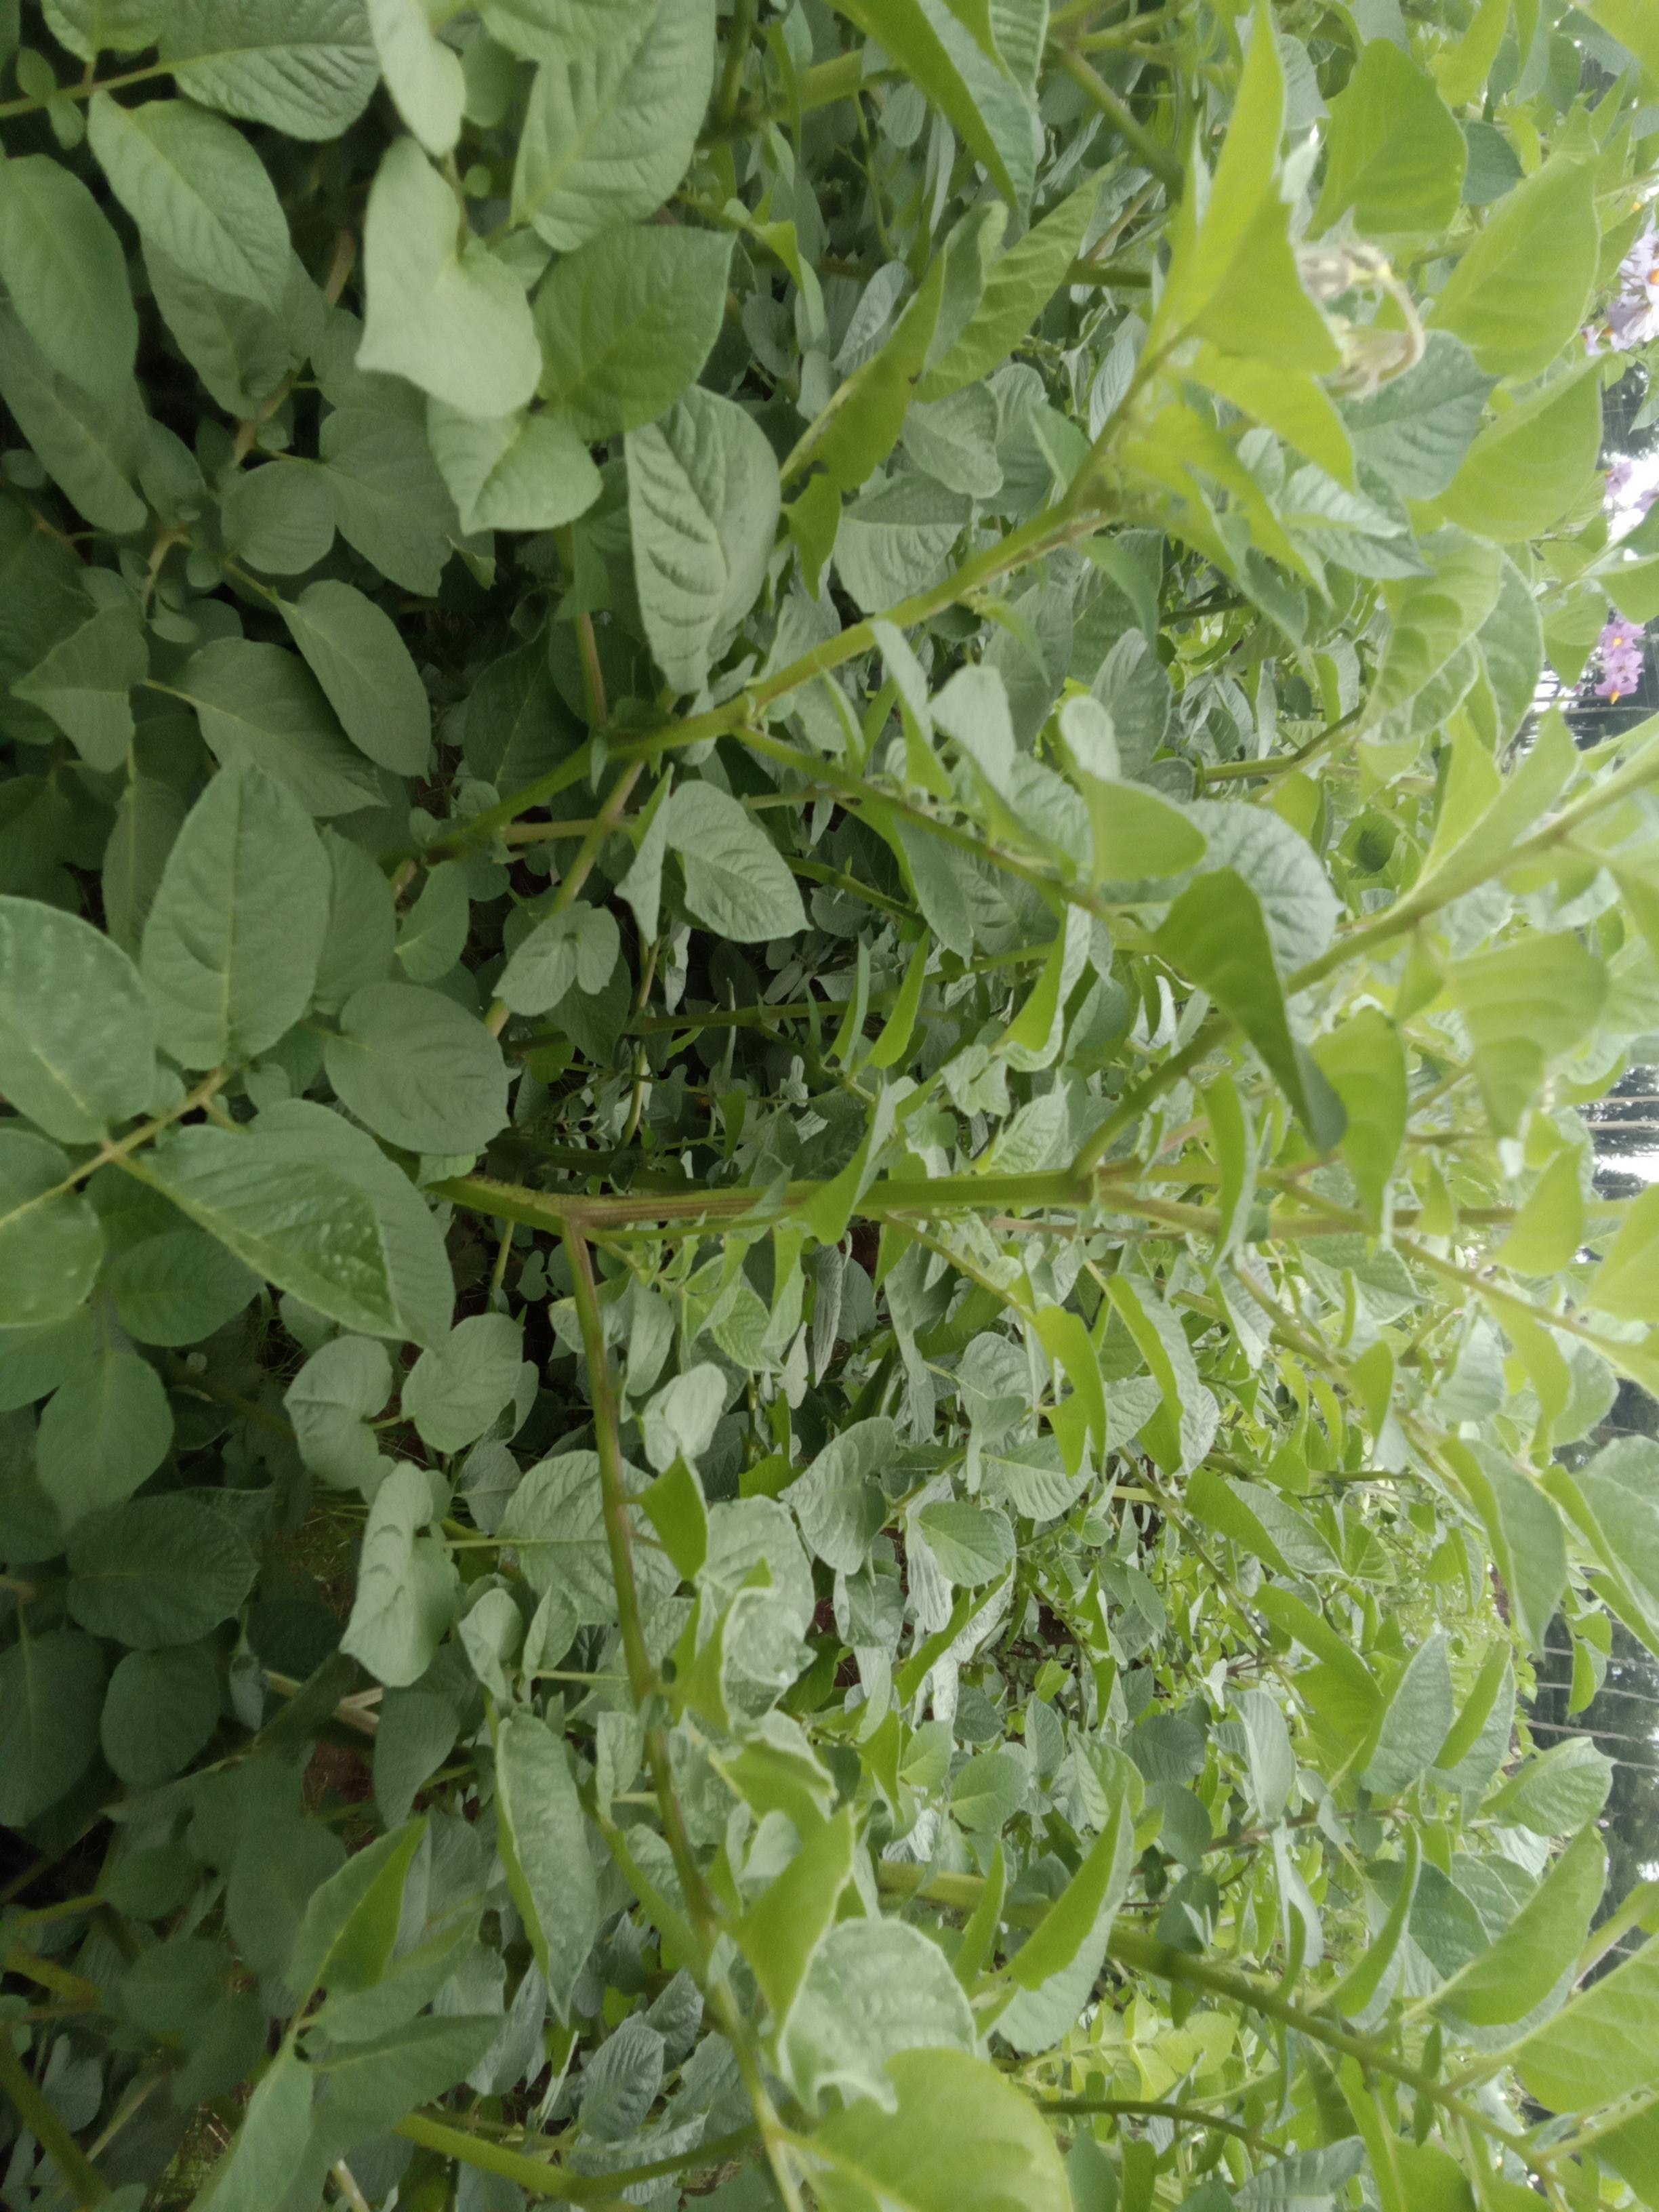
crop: potato
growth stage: flowering
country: Kenya
